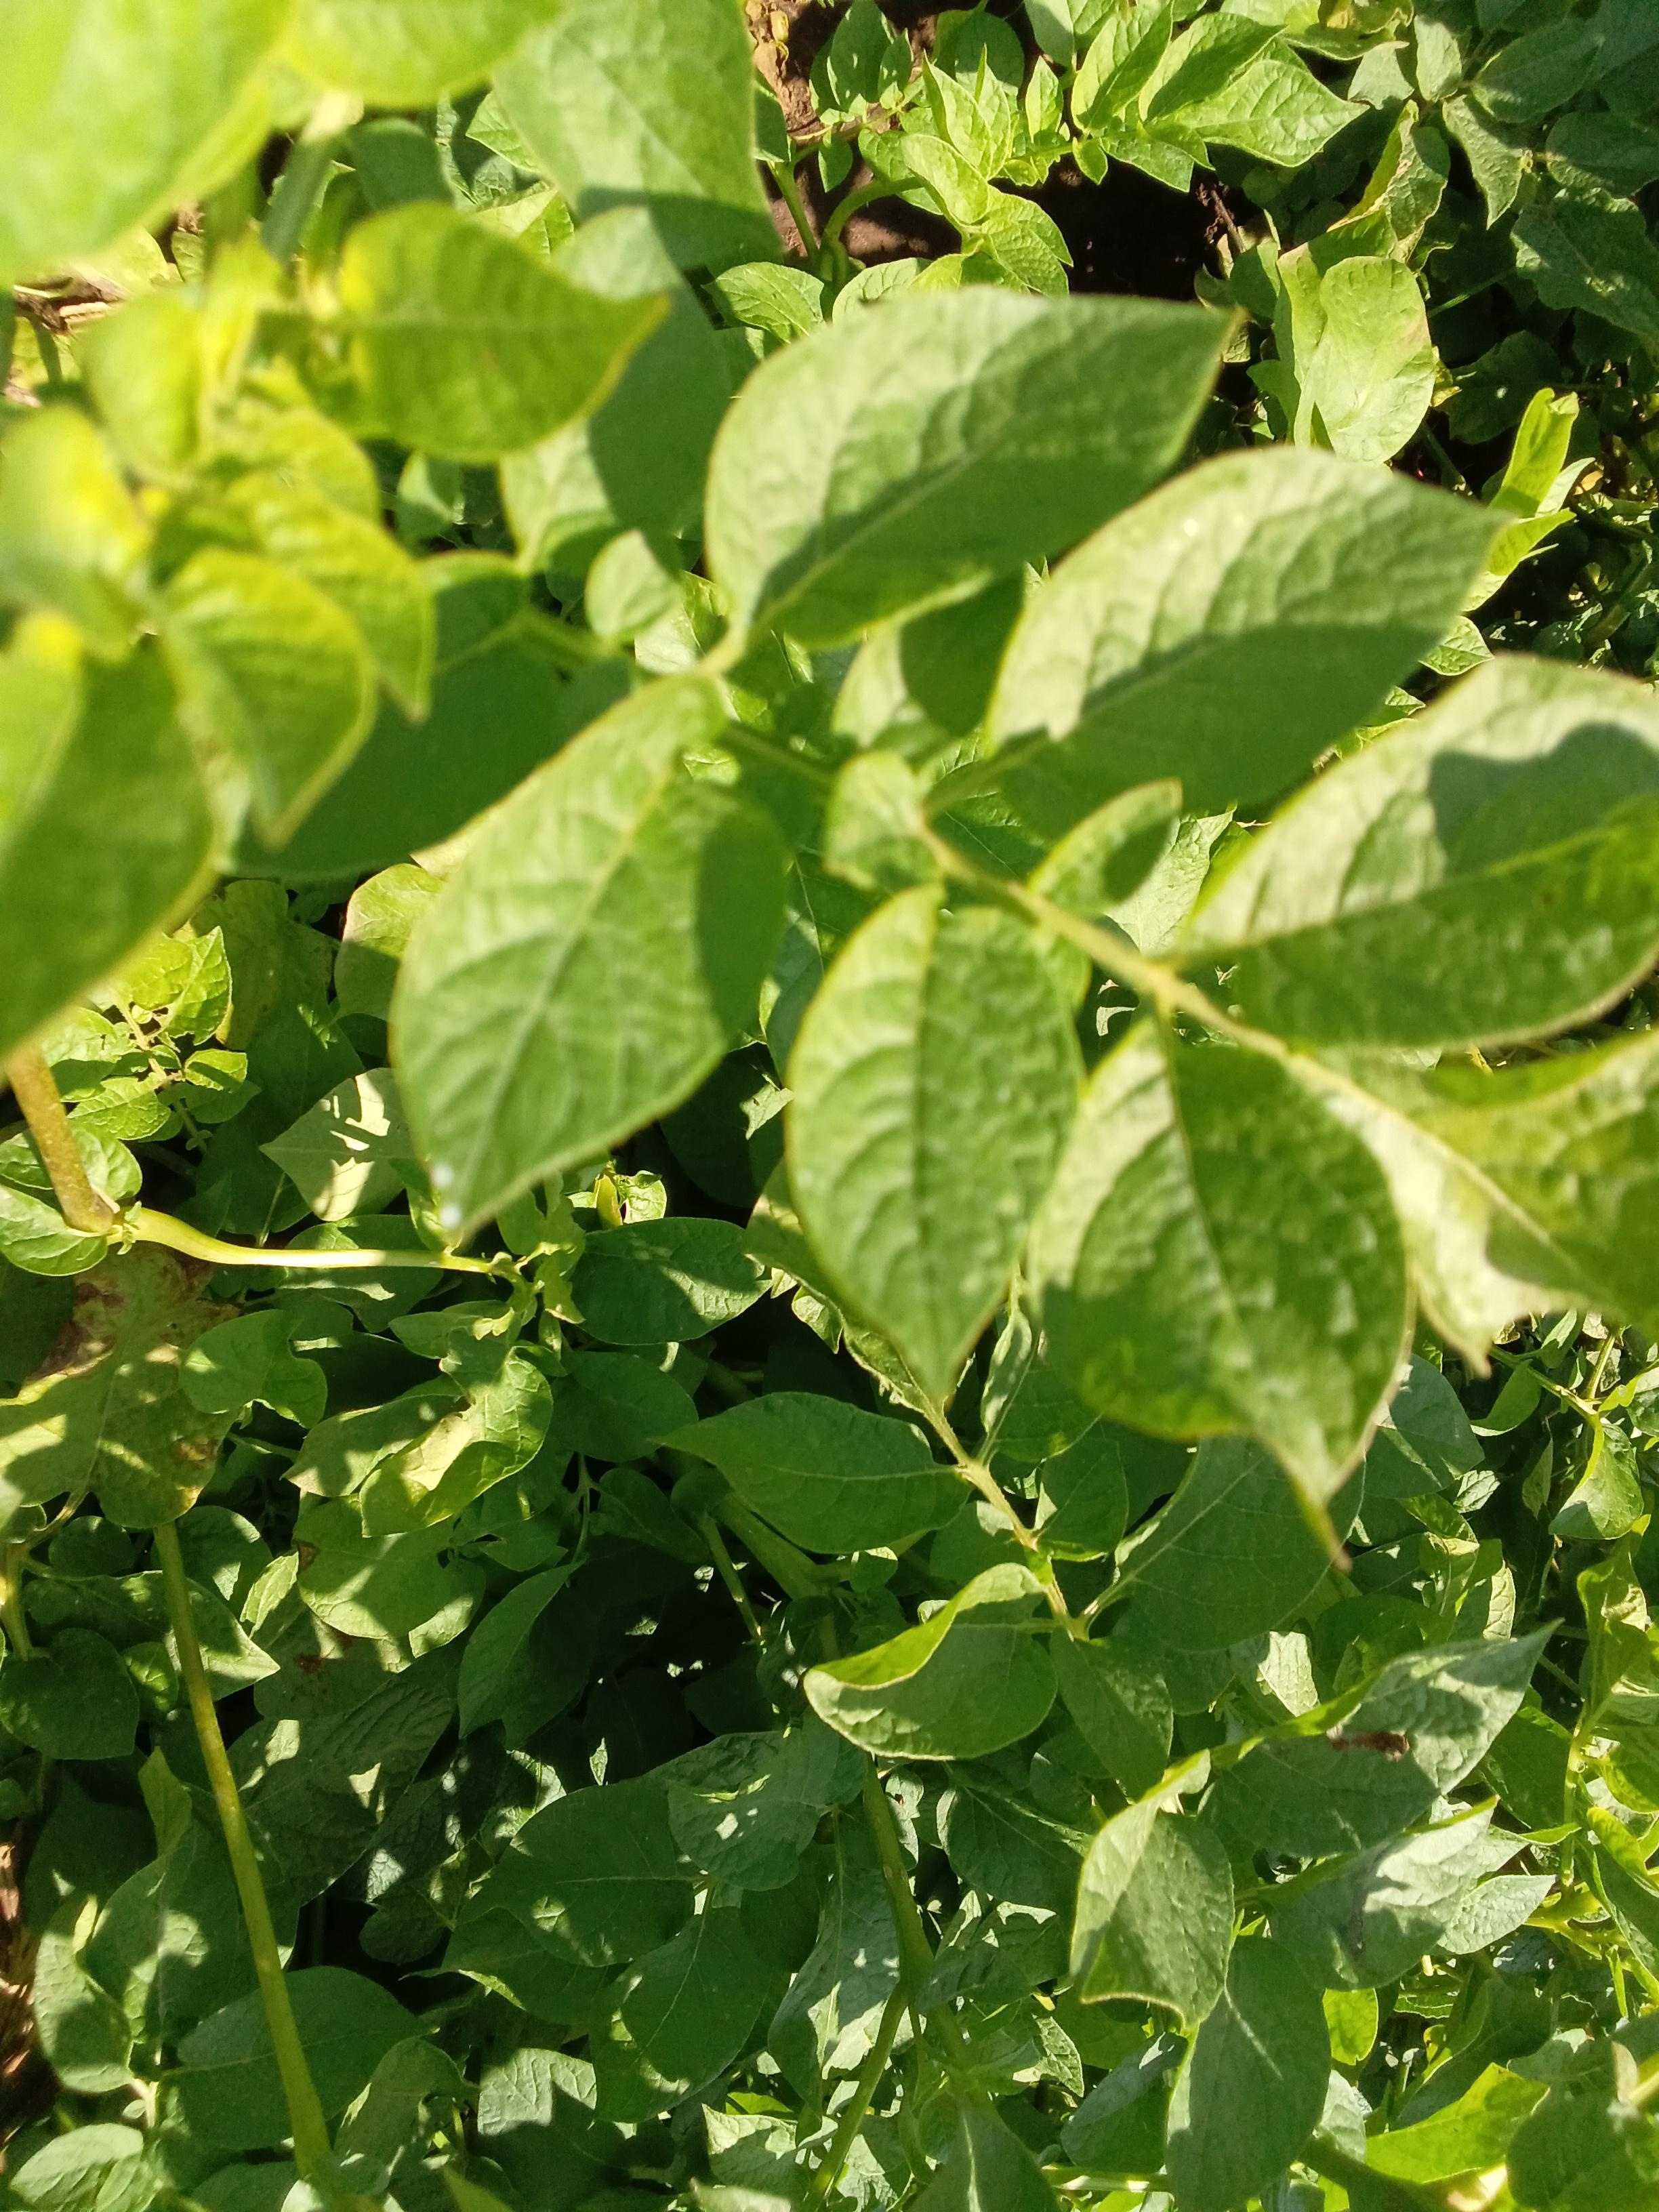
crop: potato
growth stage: vegetative
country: Kenya
